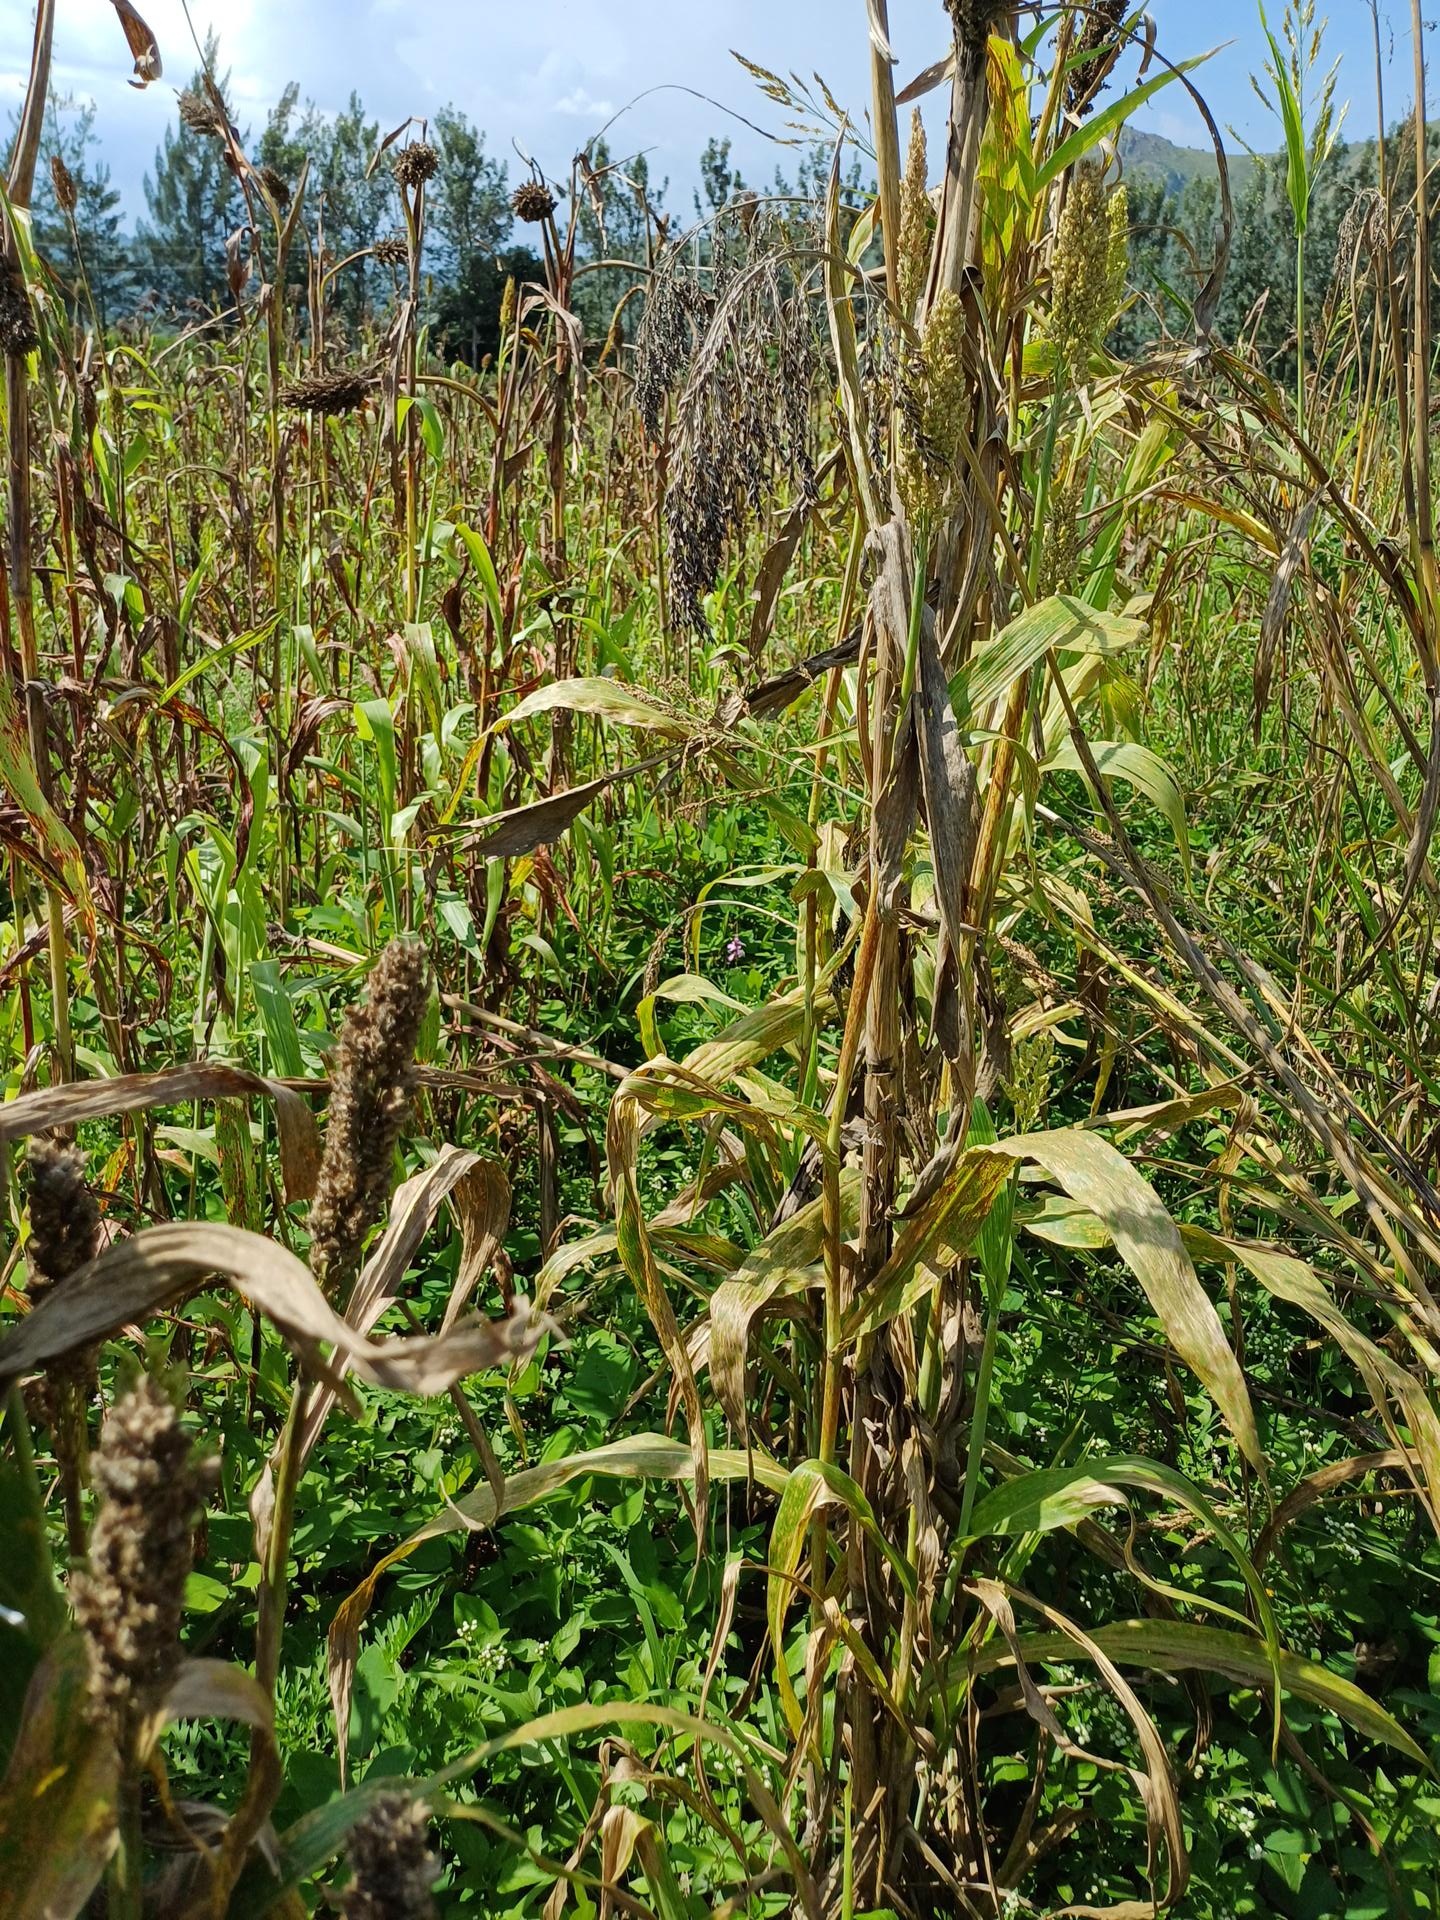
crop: sorghum
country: Kenya
